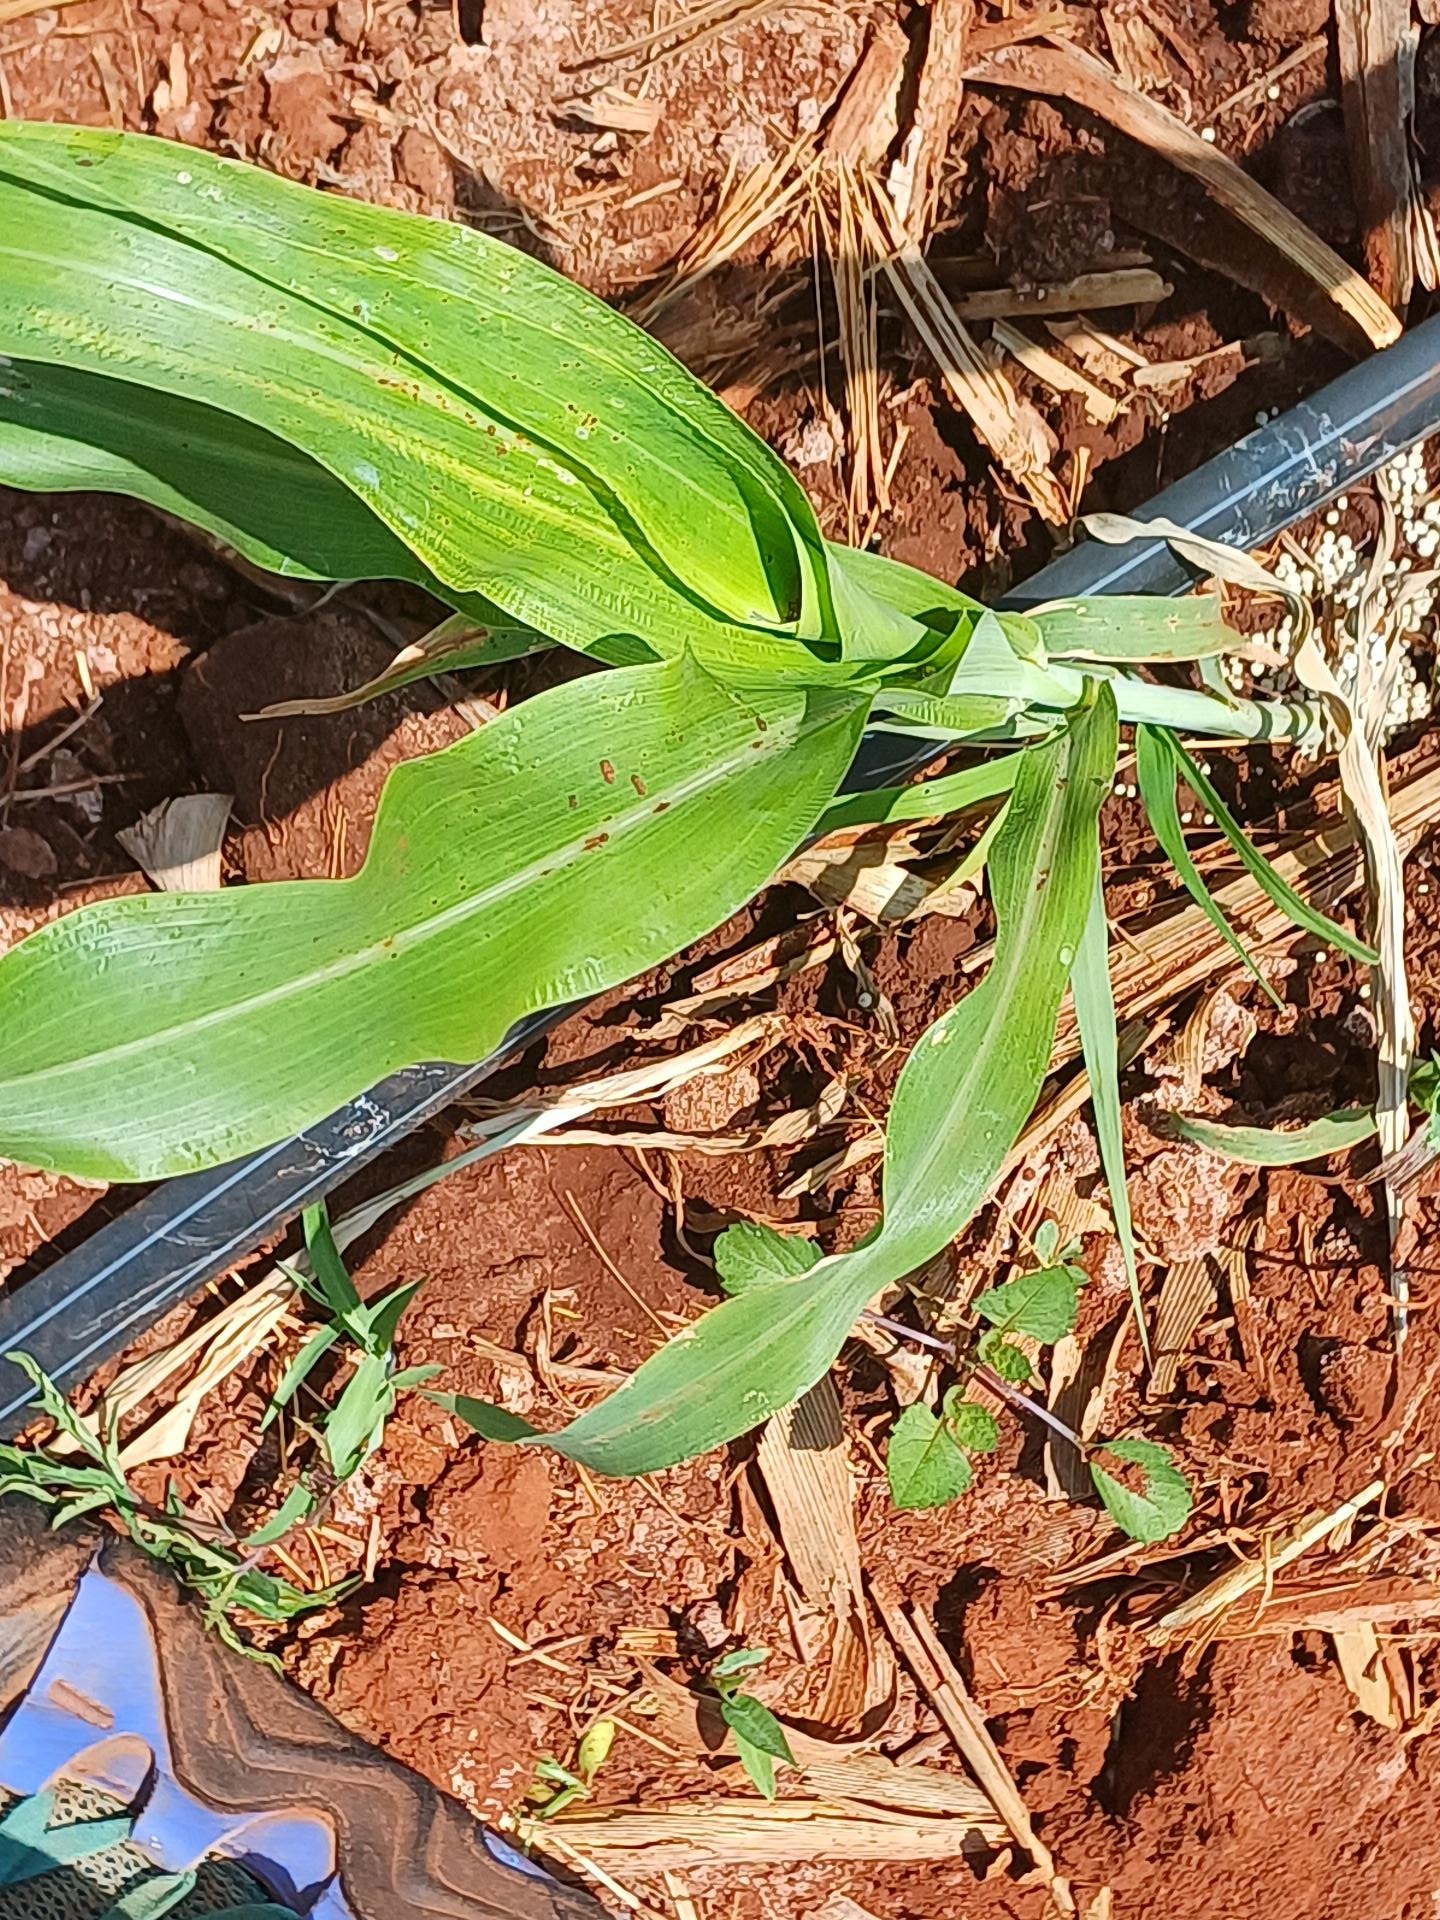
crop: sorghum
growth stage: vegetative
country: Kenya
